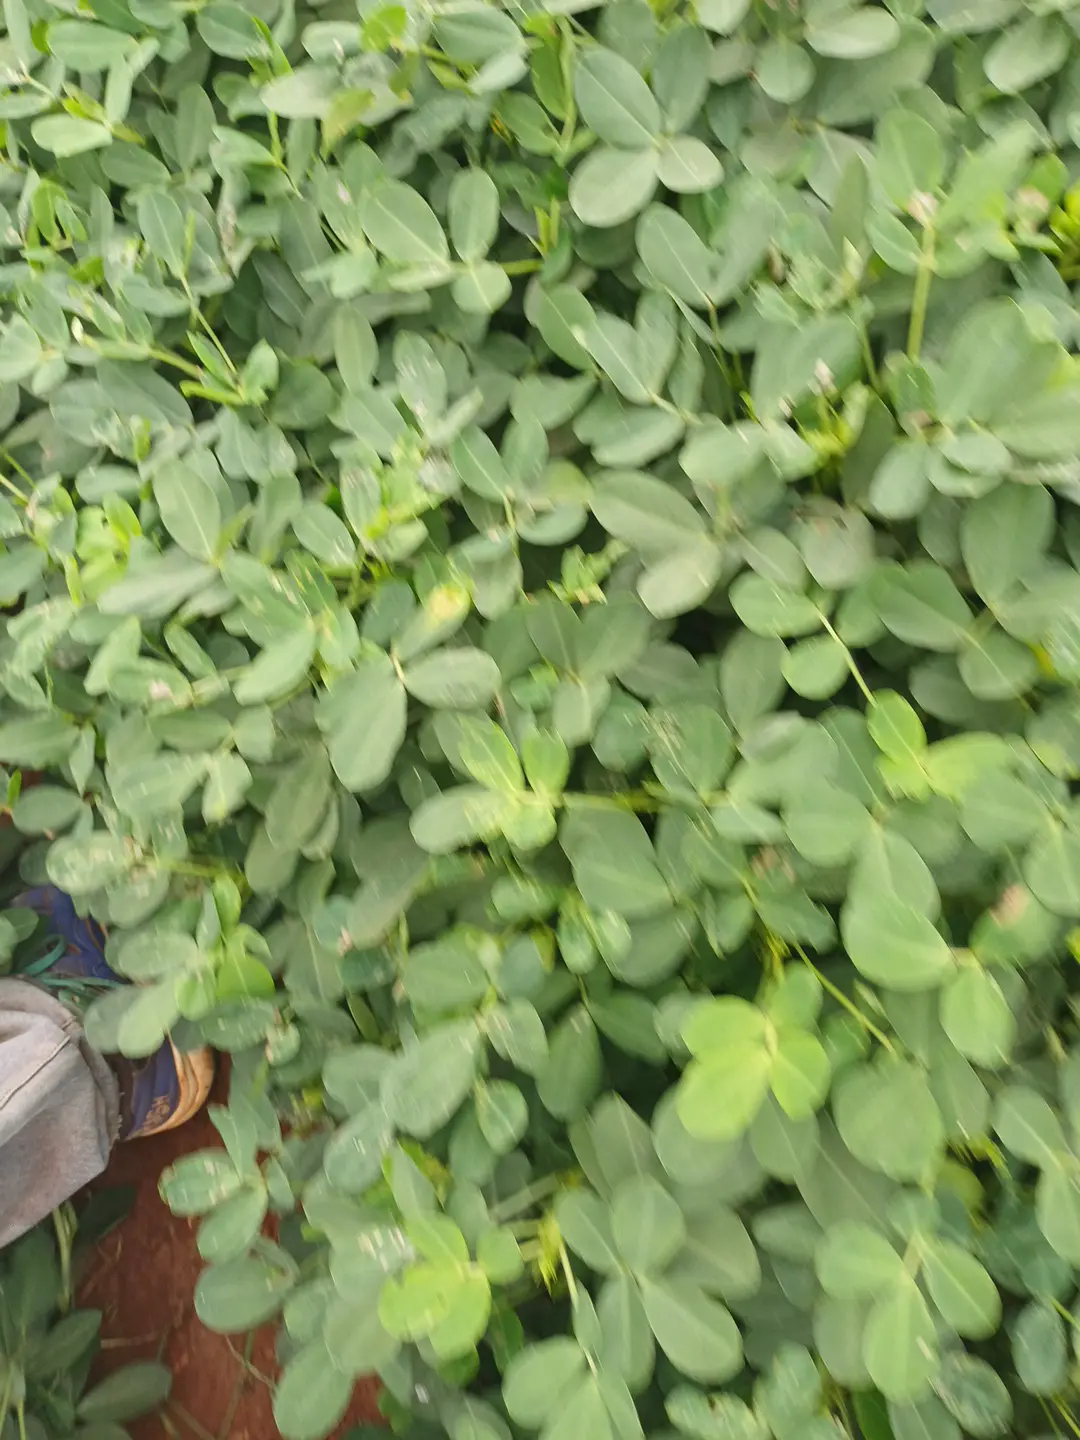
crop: groundnut
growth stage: pegging
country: Kenya
